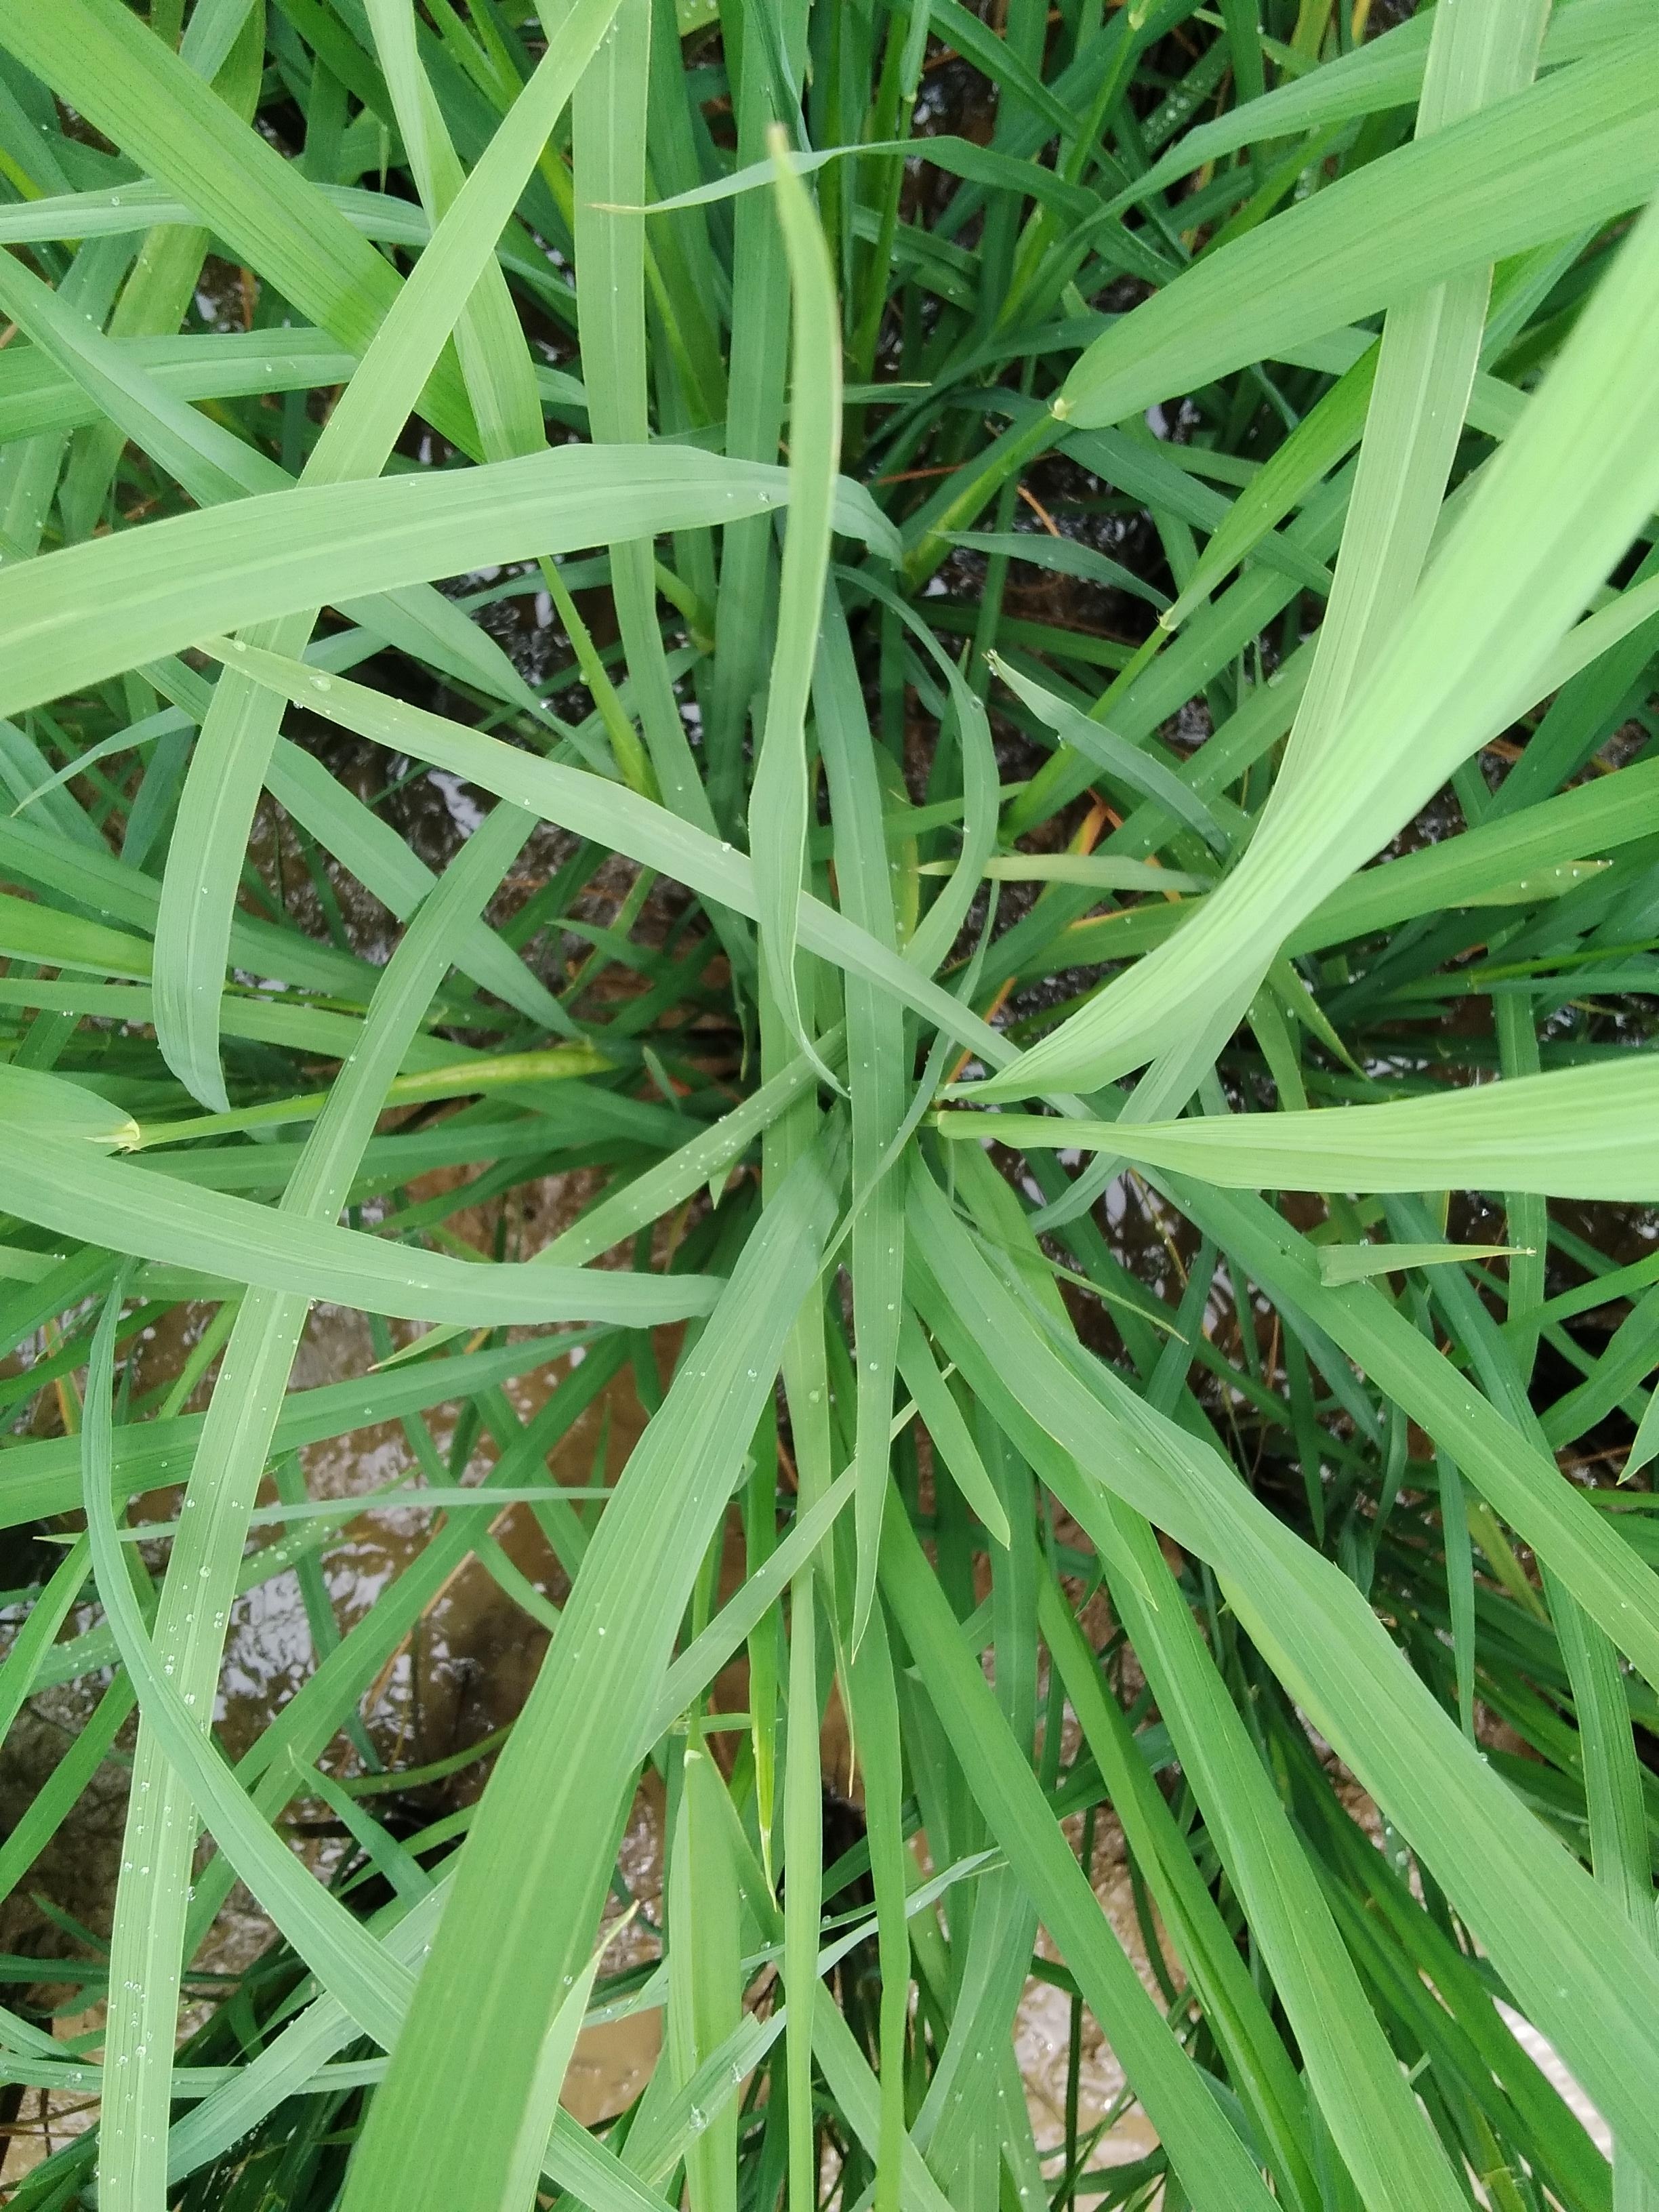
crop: rice
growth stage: booting
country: Nigeria
